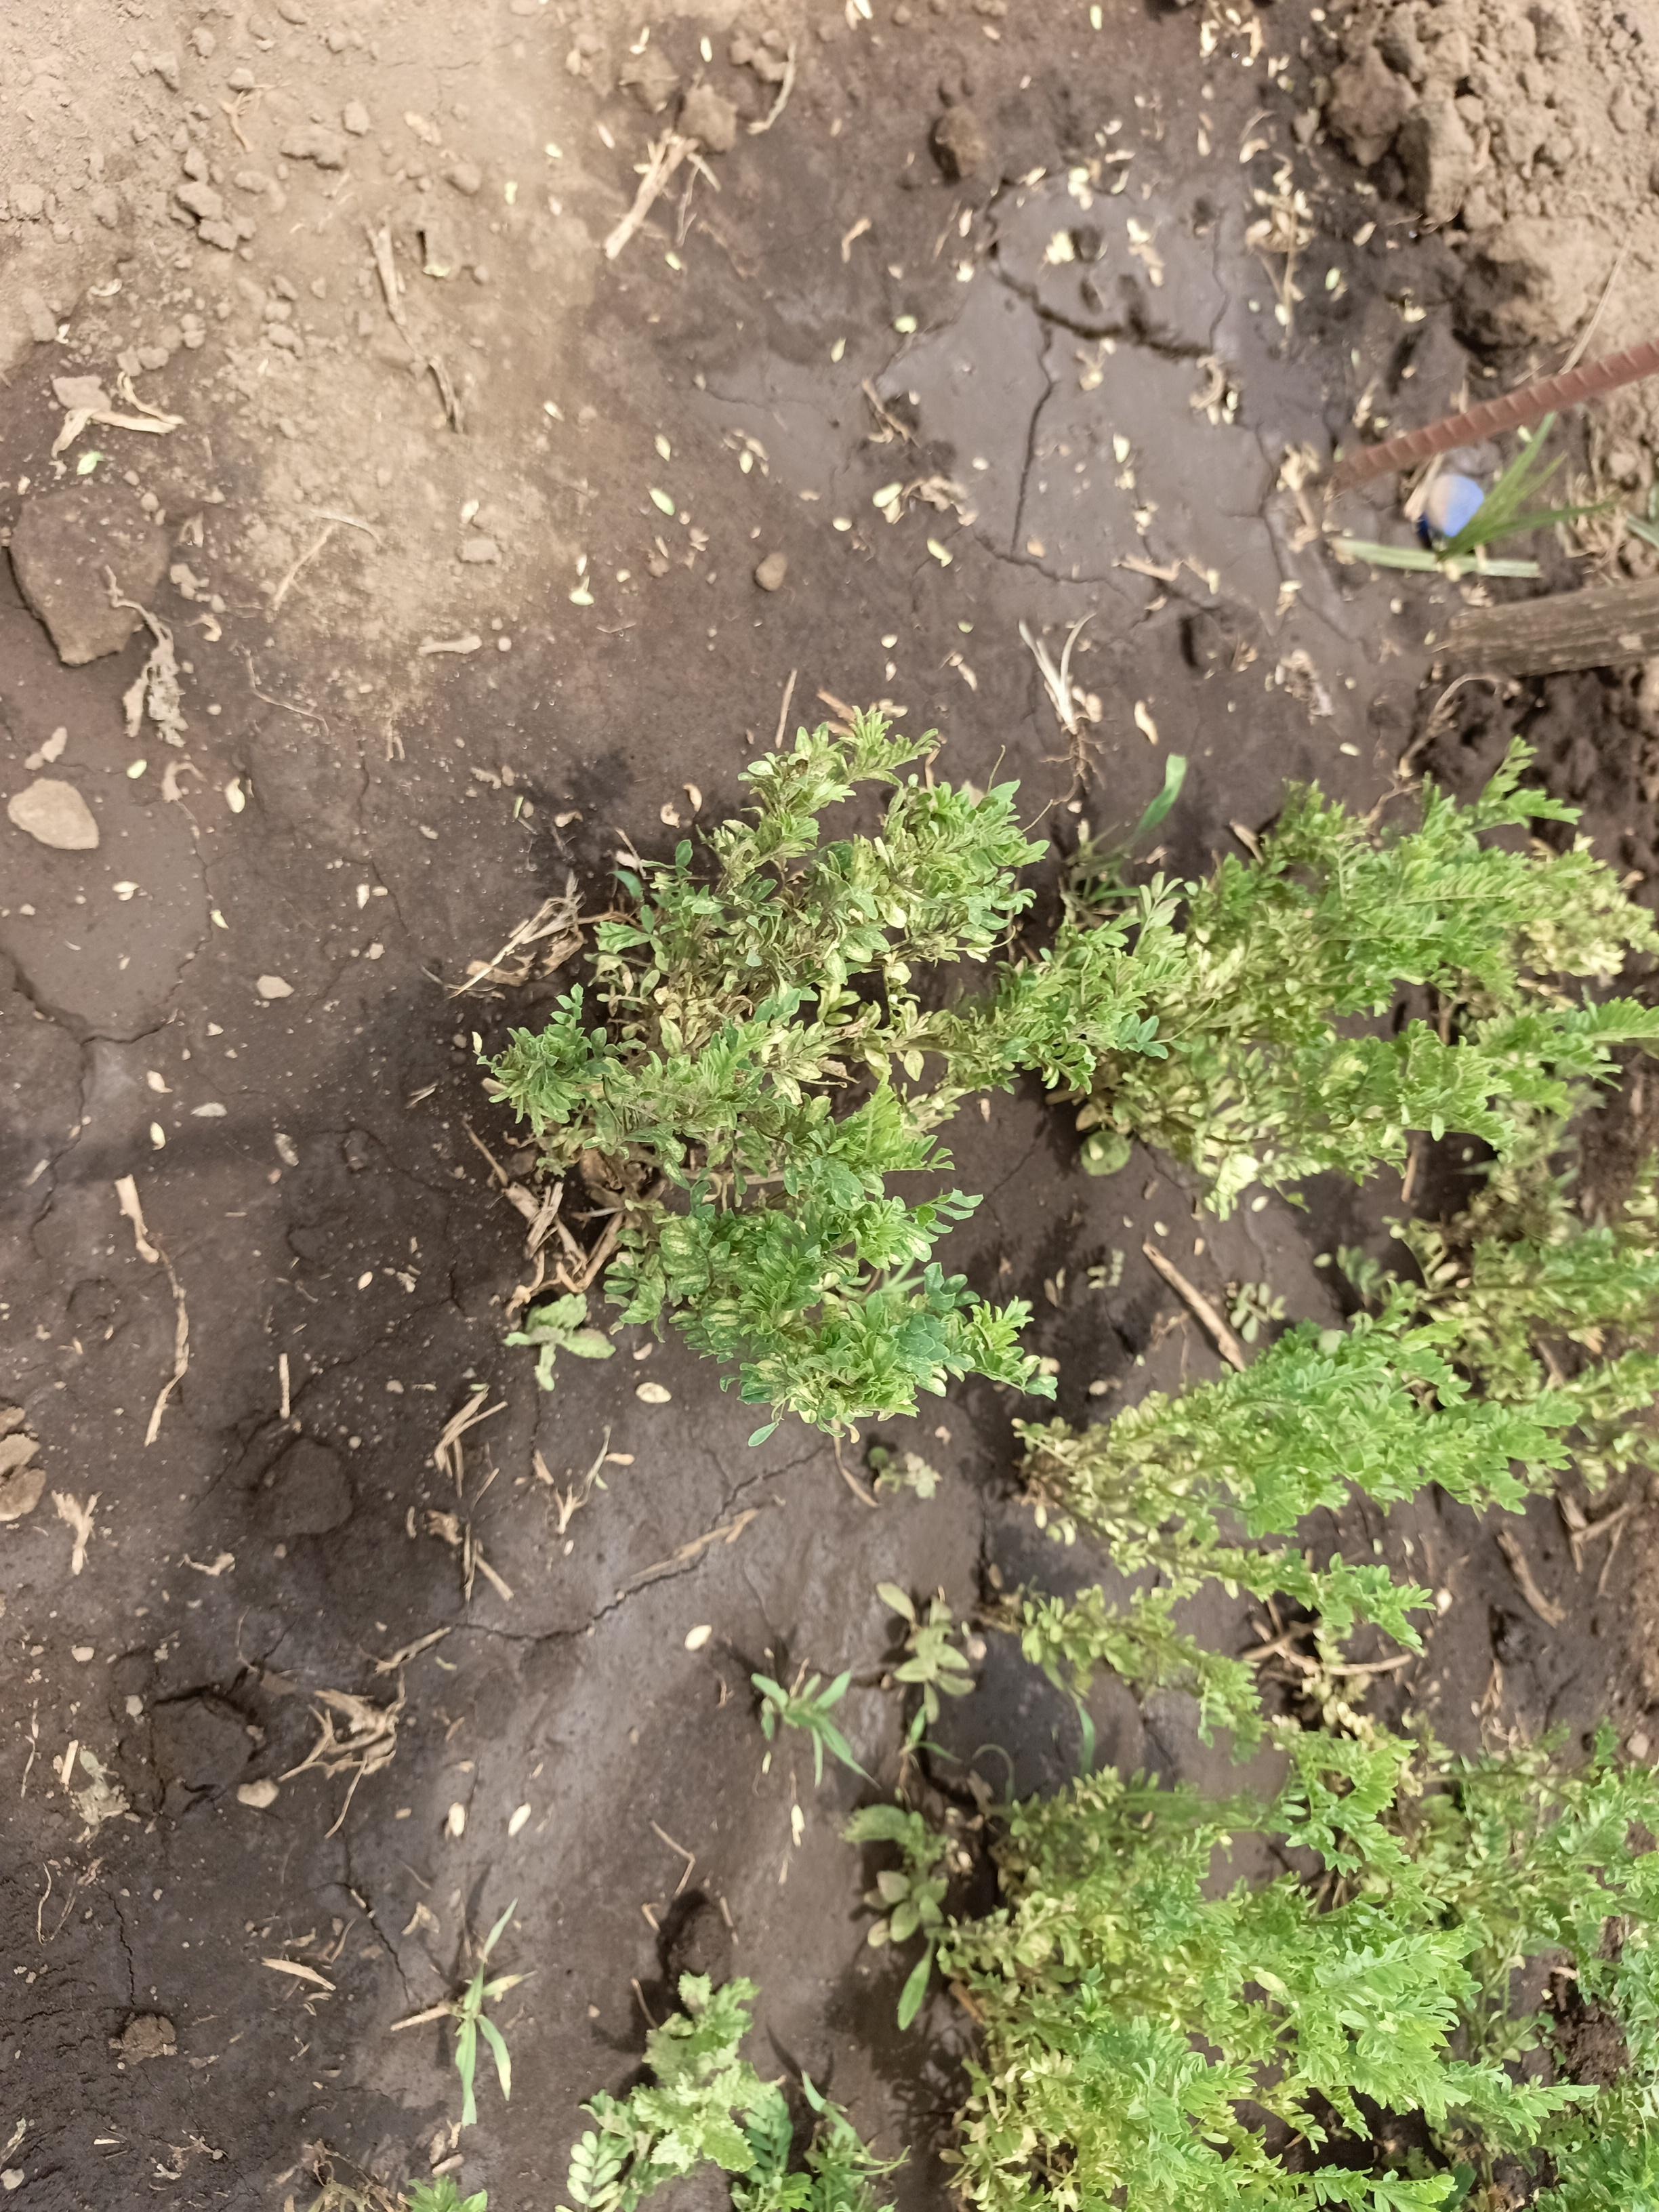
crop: lentil
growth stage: vegetative
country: Tanzania
